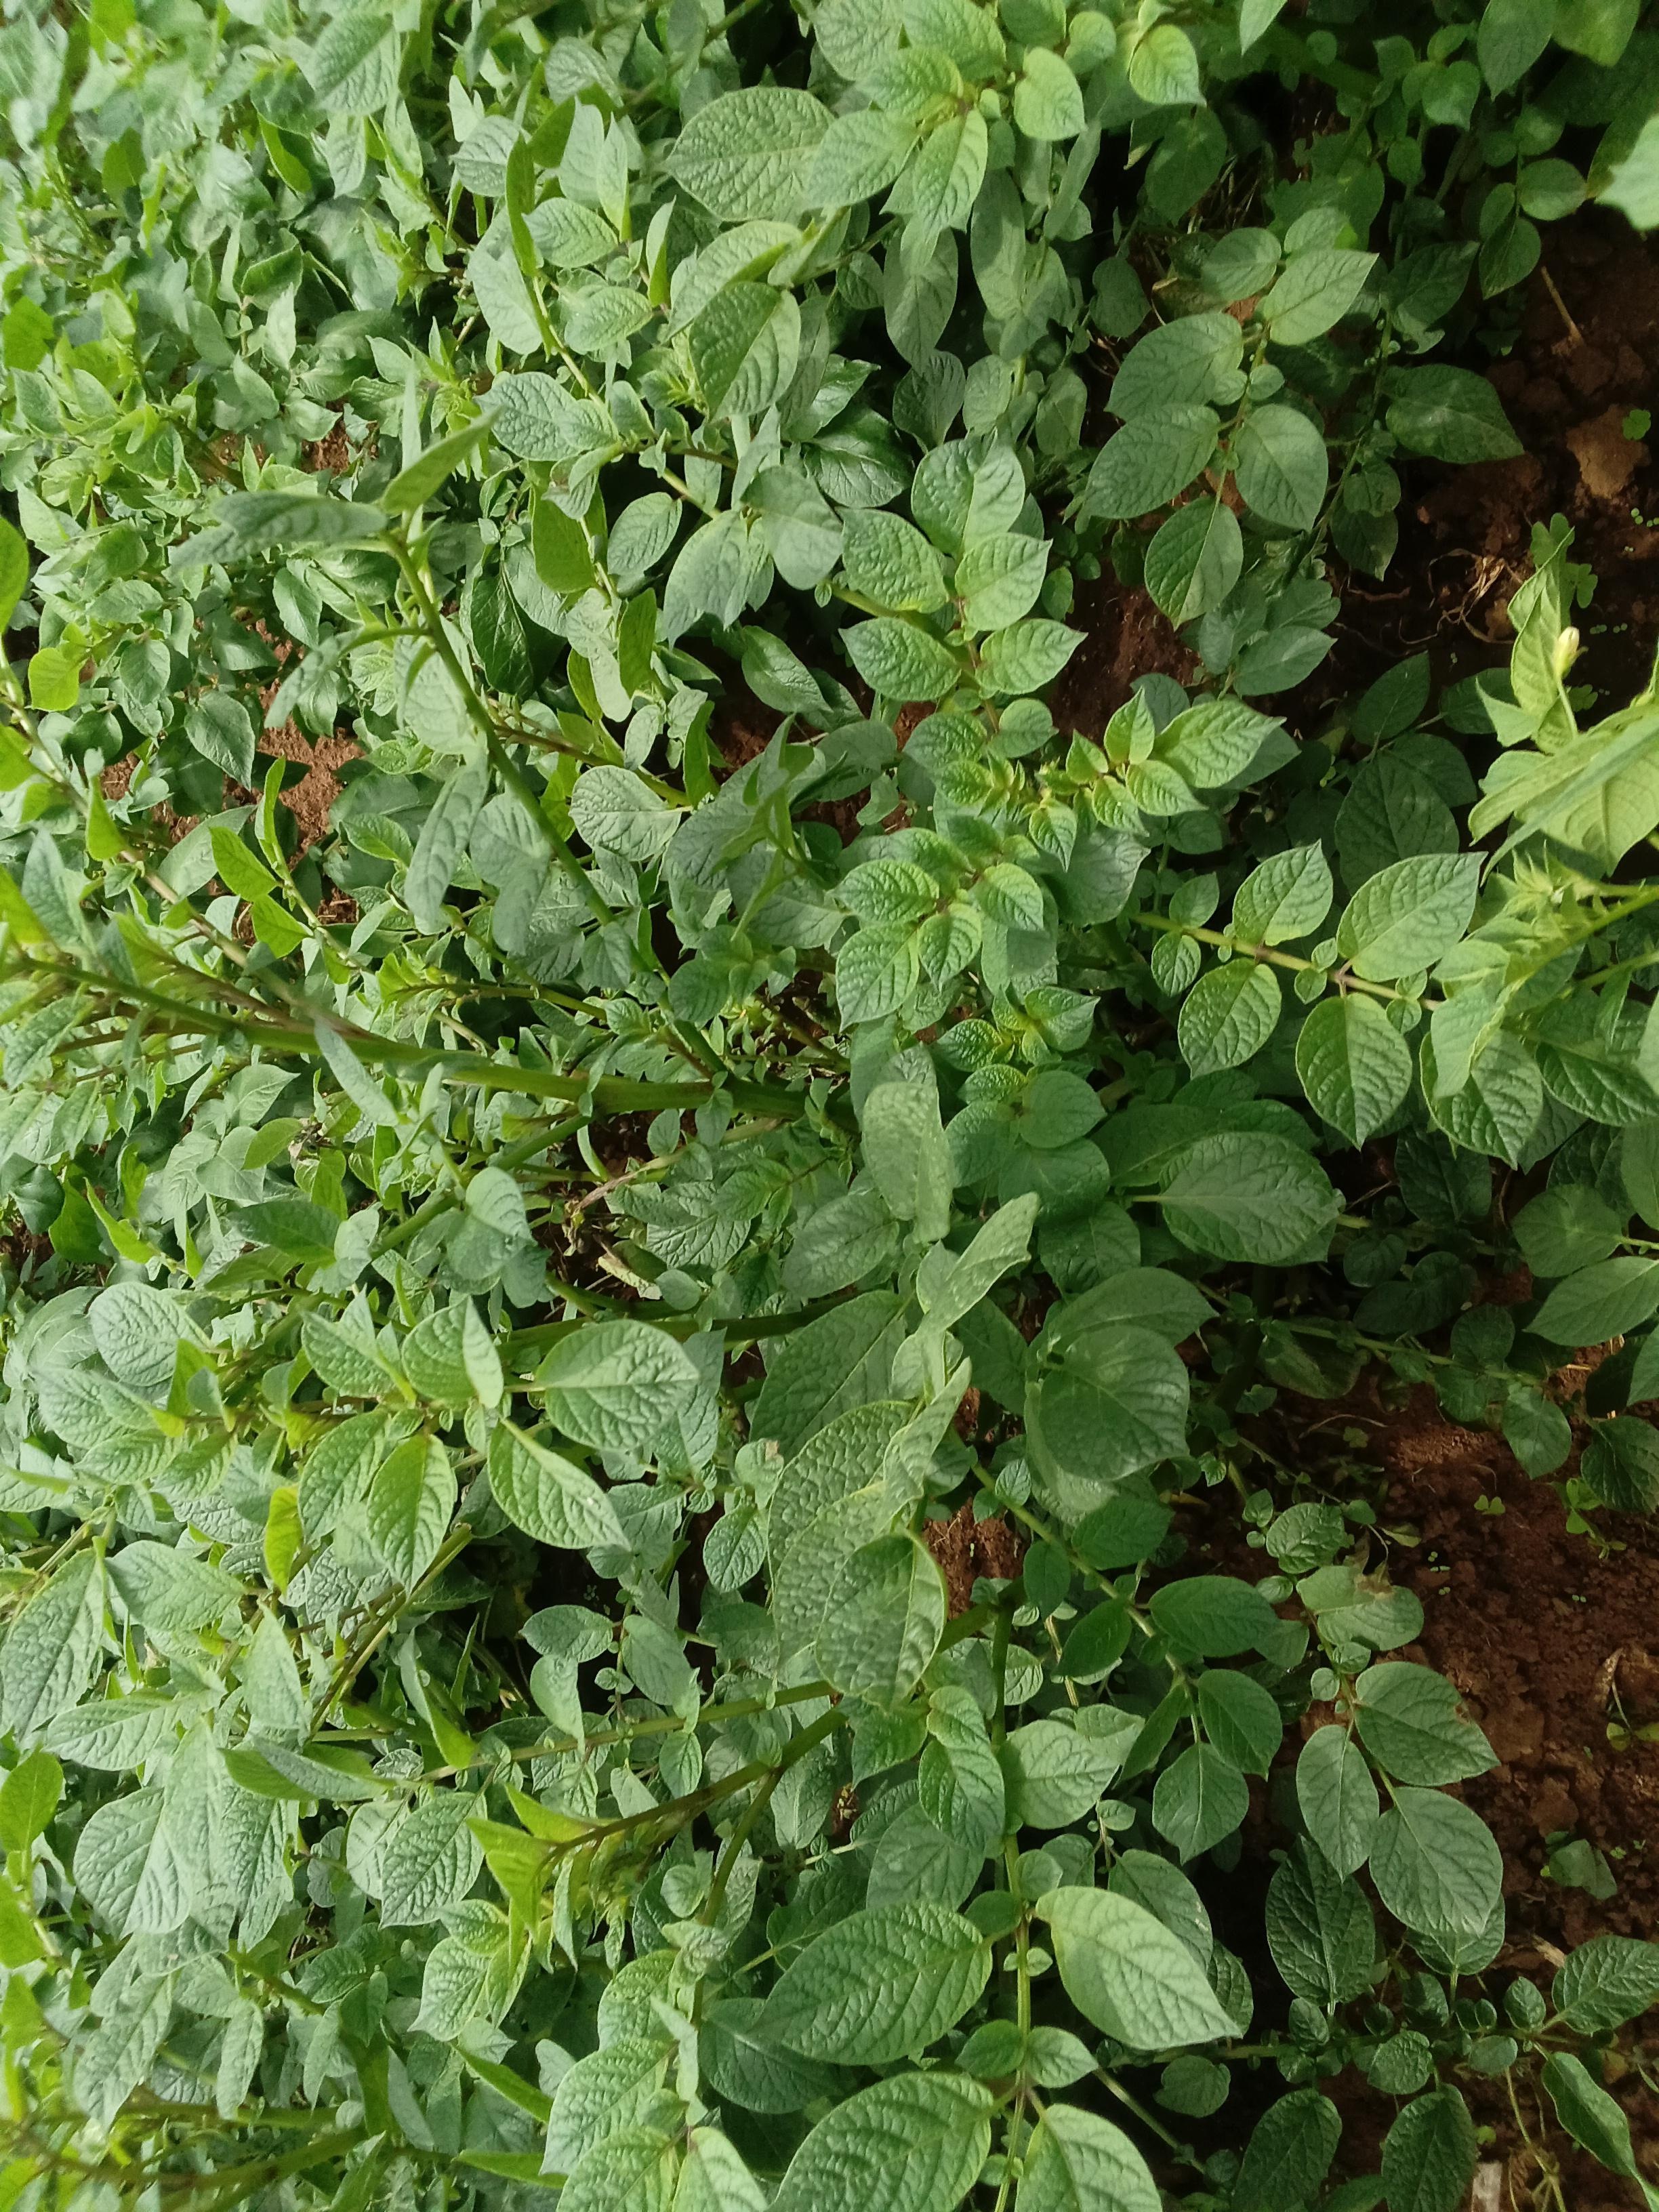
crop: potato
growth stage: vegetative
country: Kenya
